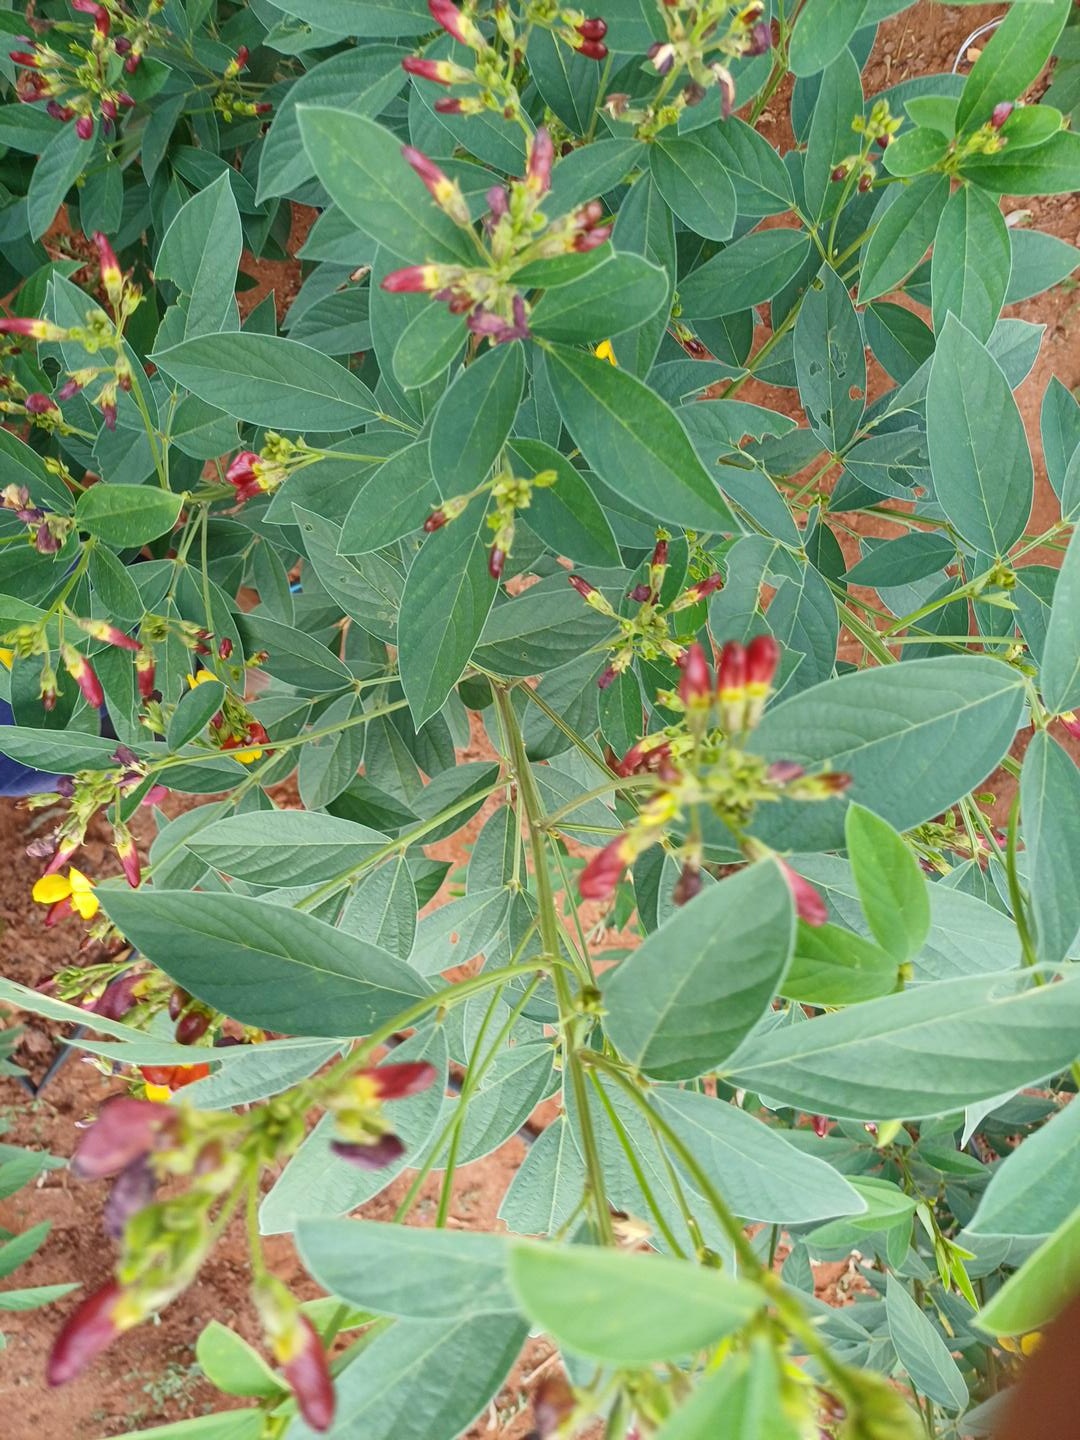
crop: pigeonpea
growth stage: development pod
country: Kenya
